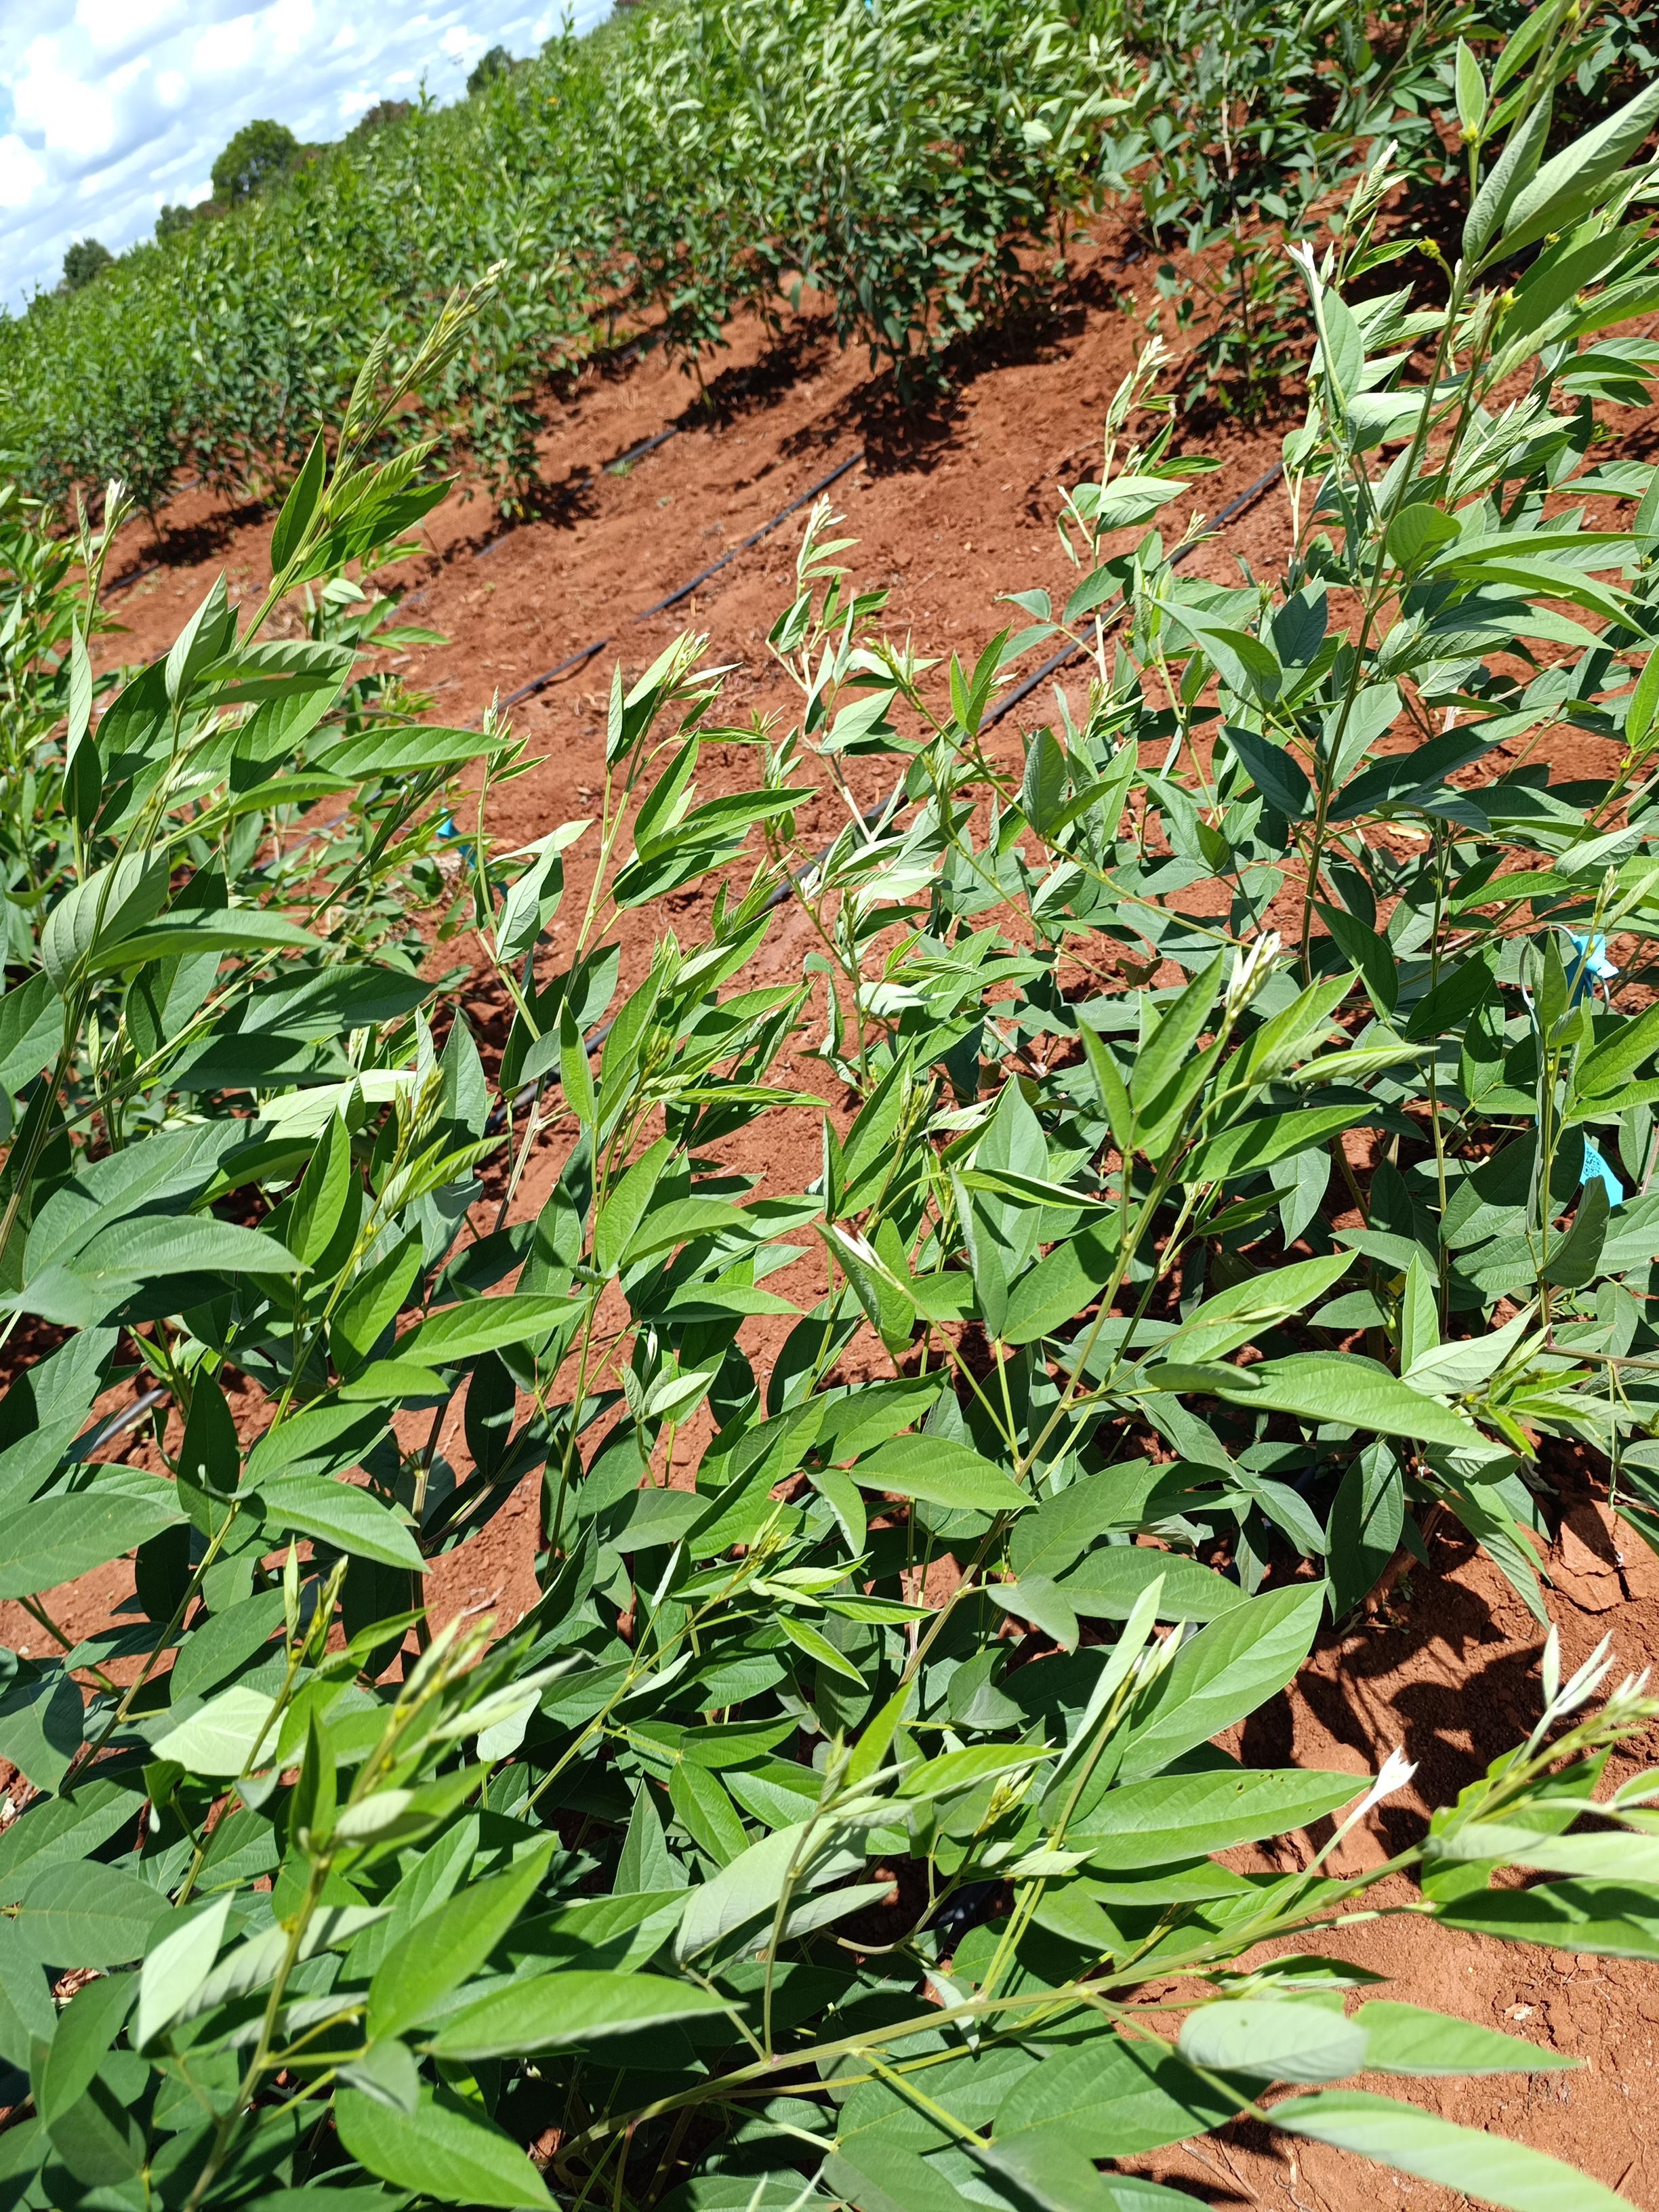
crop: pigeonpea
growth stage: flowering
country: Kenya
